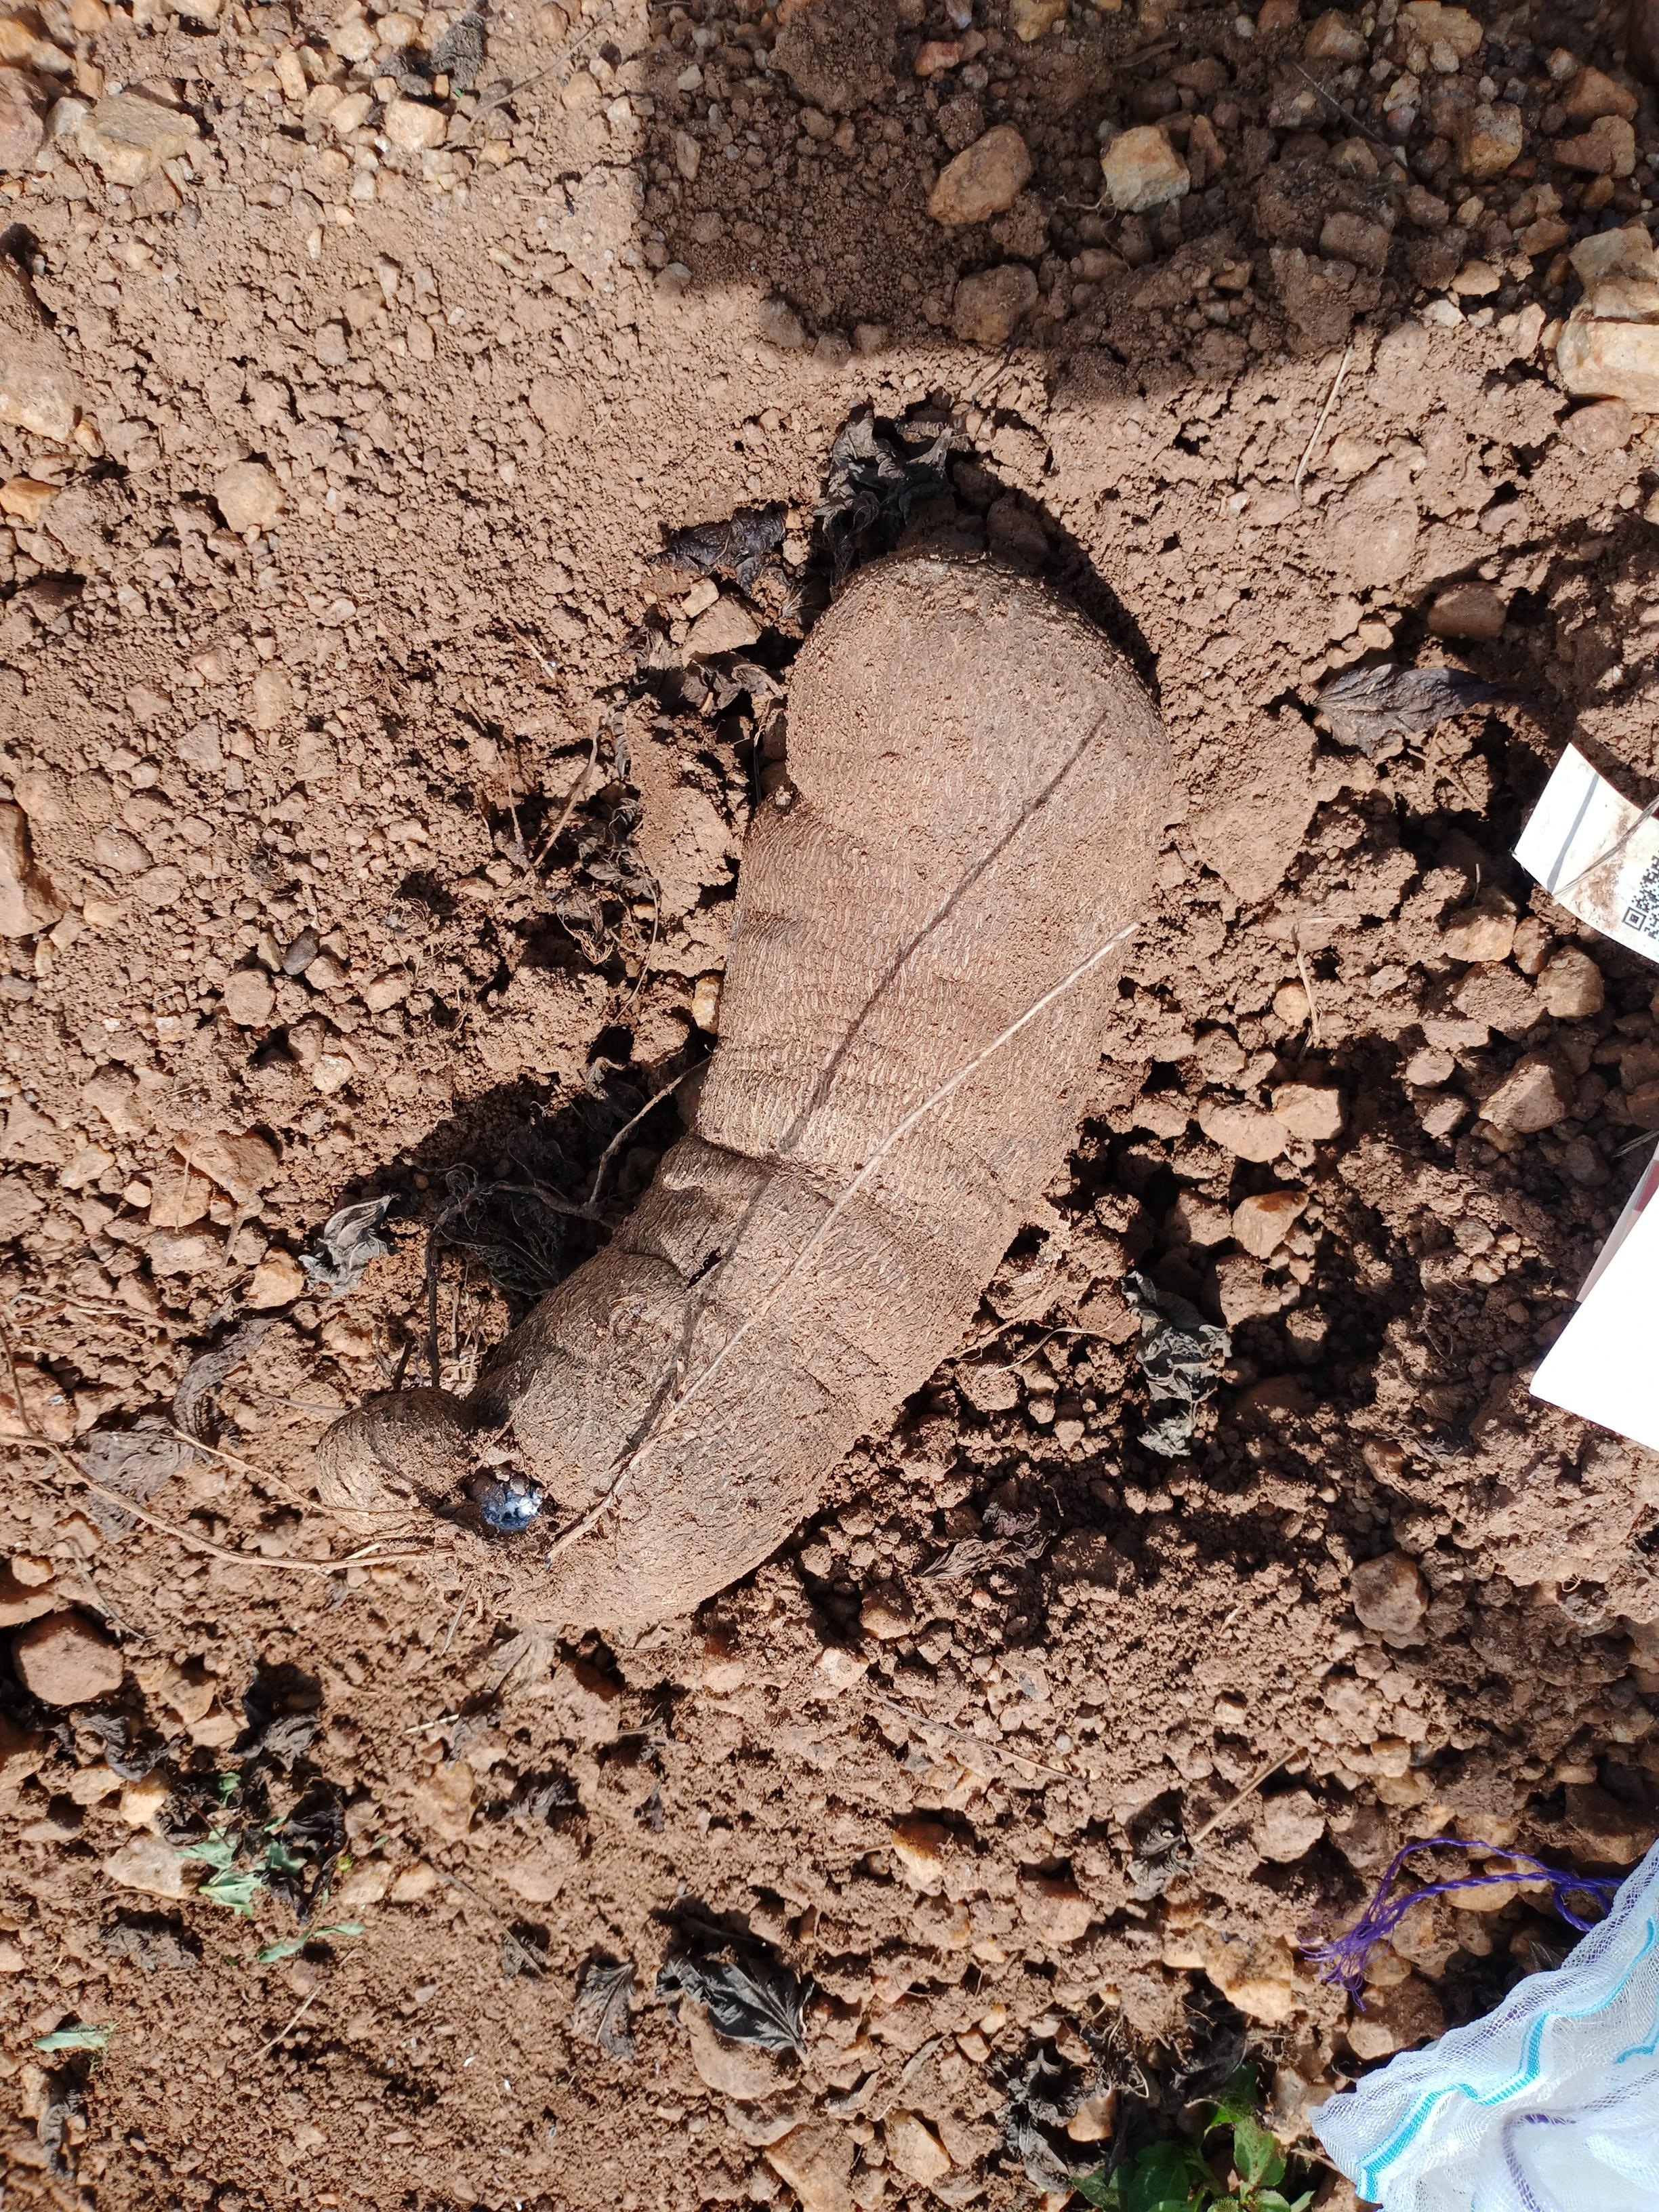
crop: yam
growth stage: harvest
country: Nigeria
